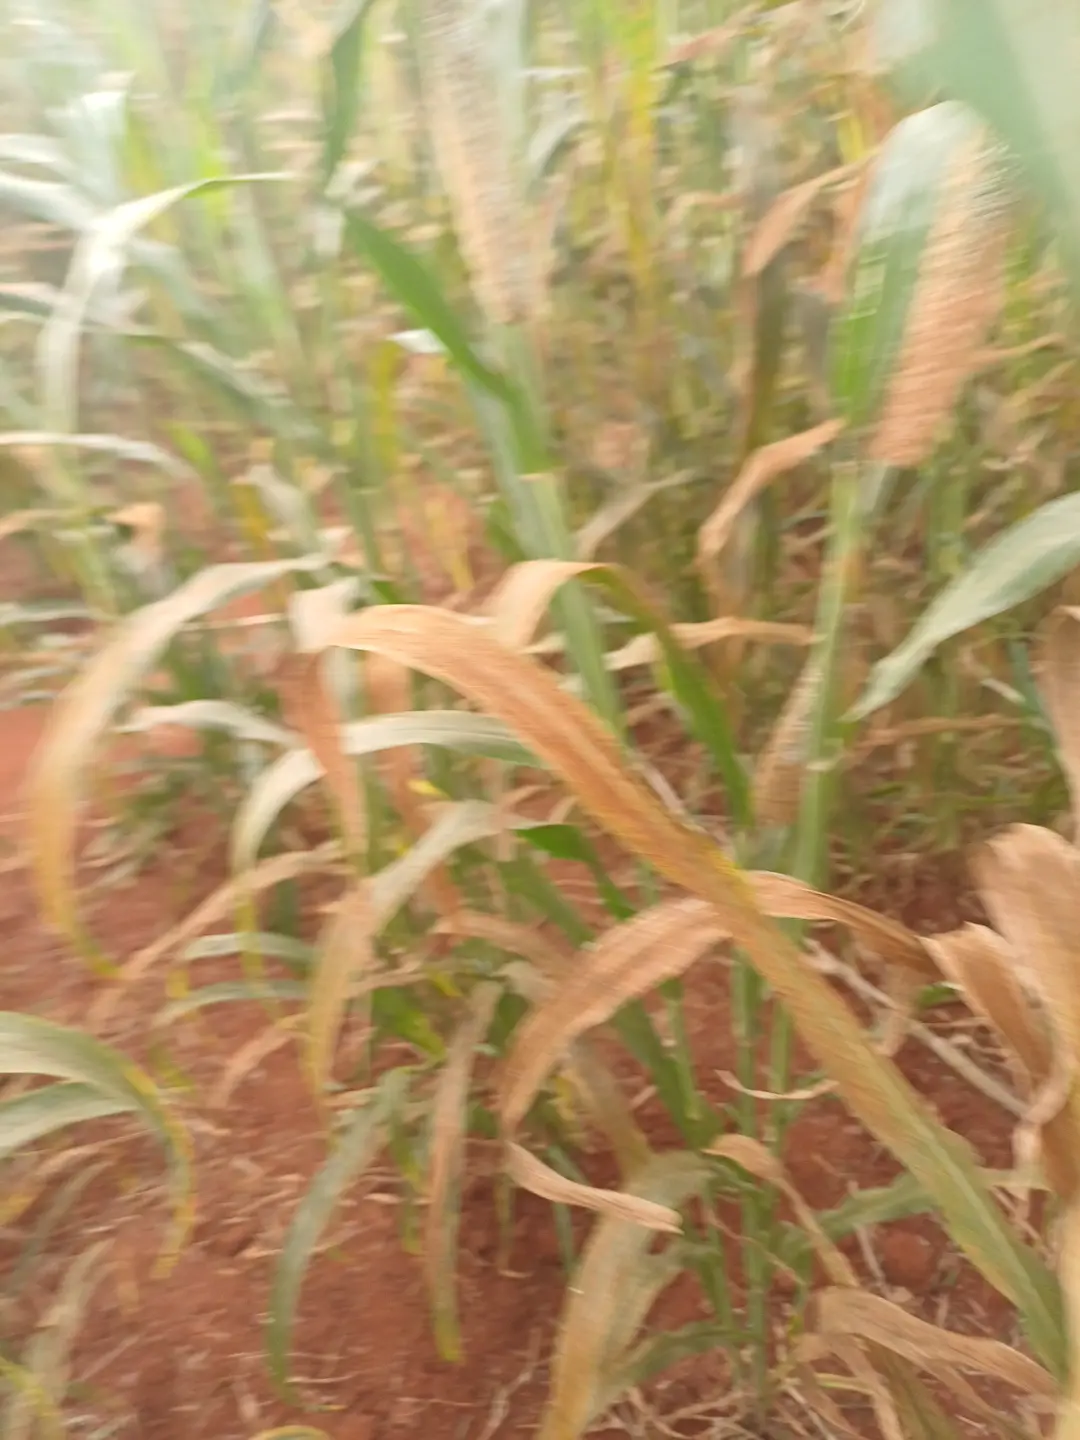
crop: pearl millet
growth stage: filling grain
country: Kenya
